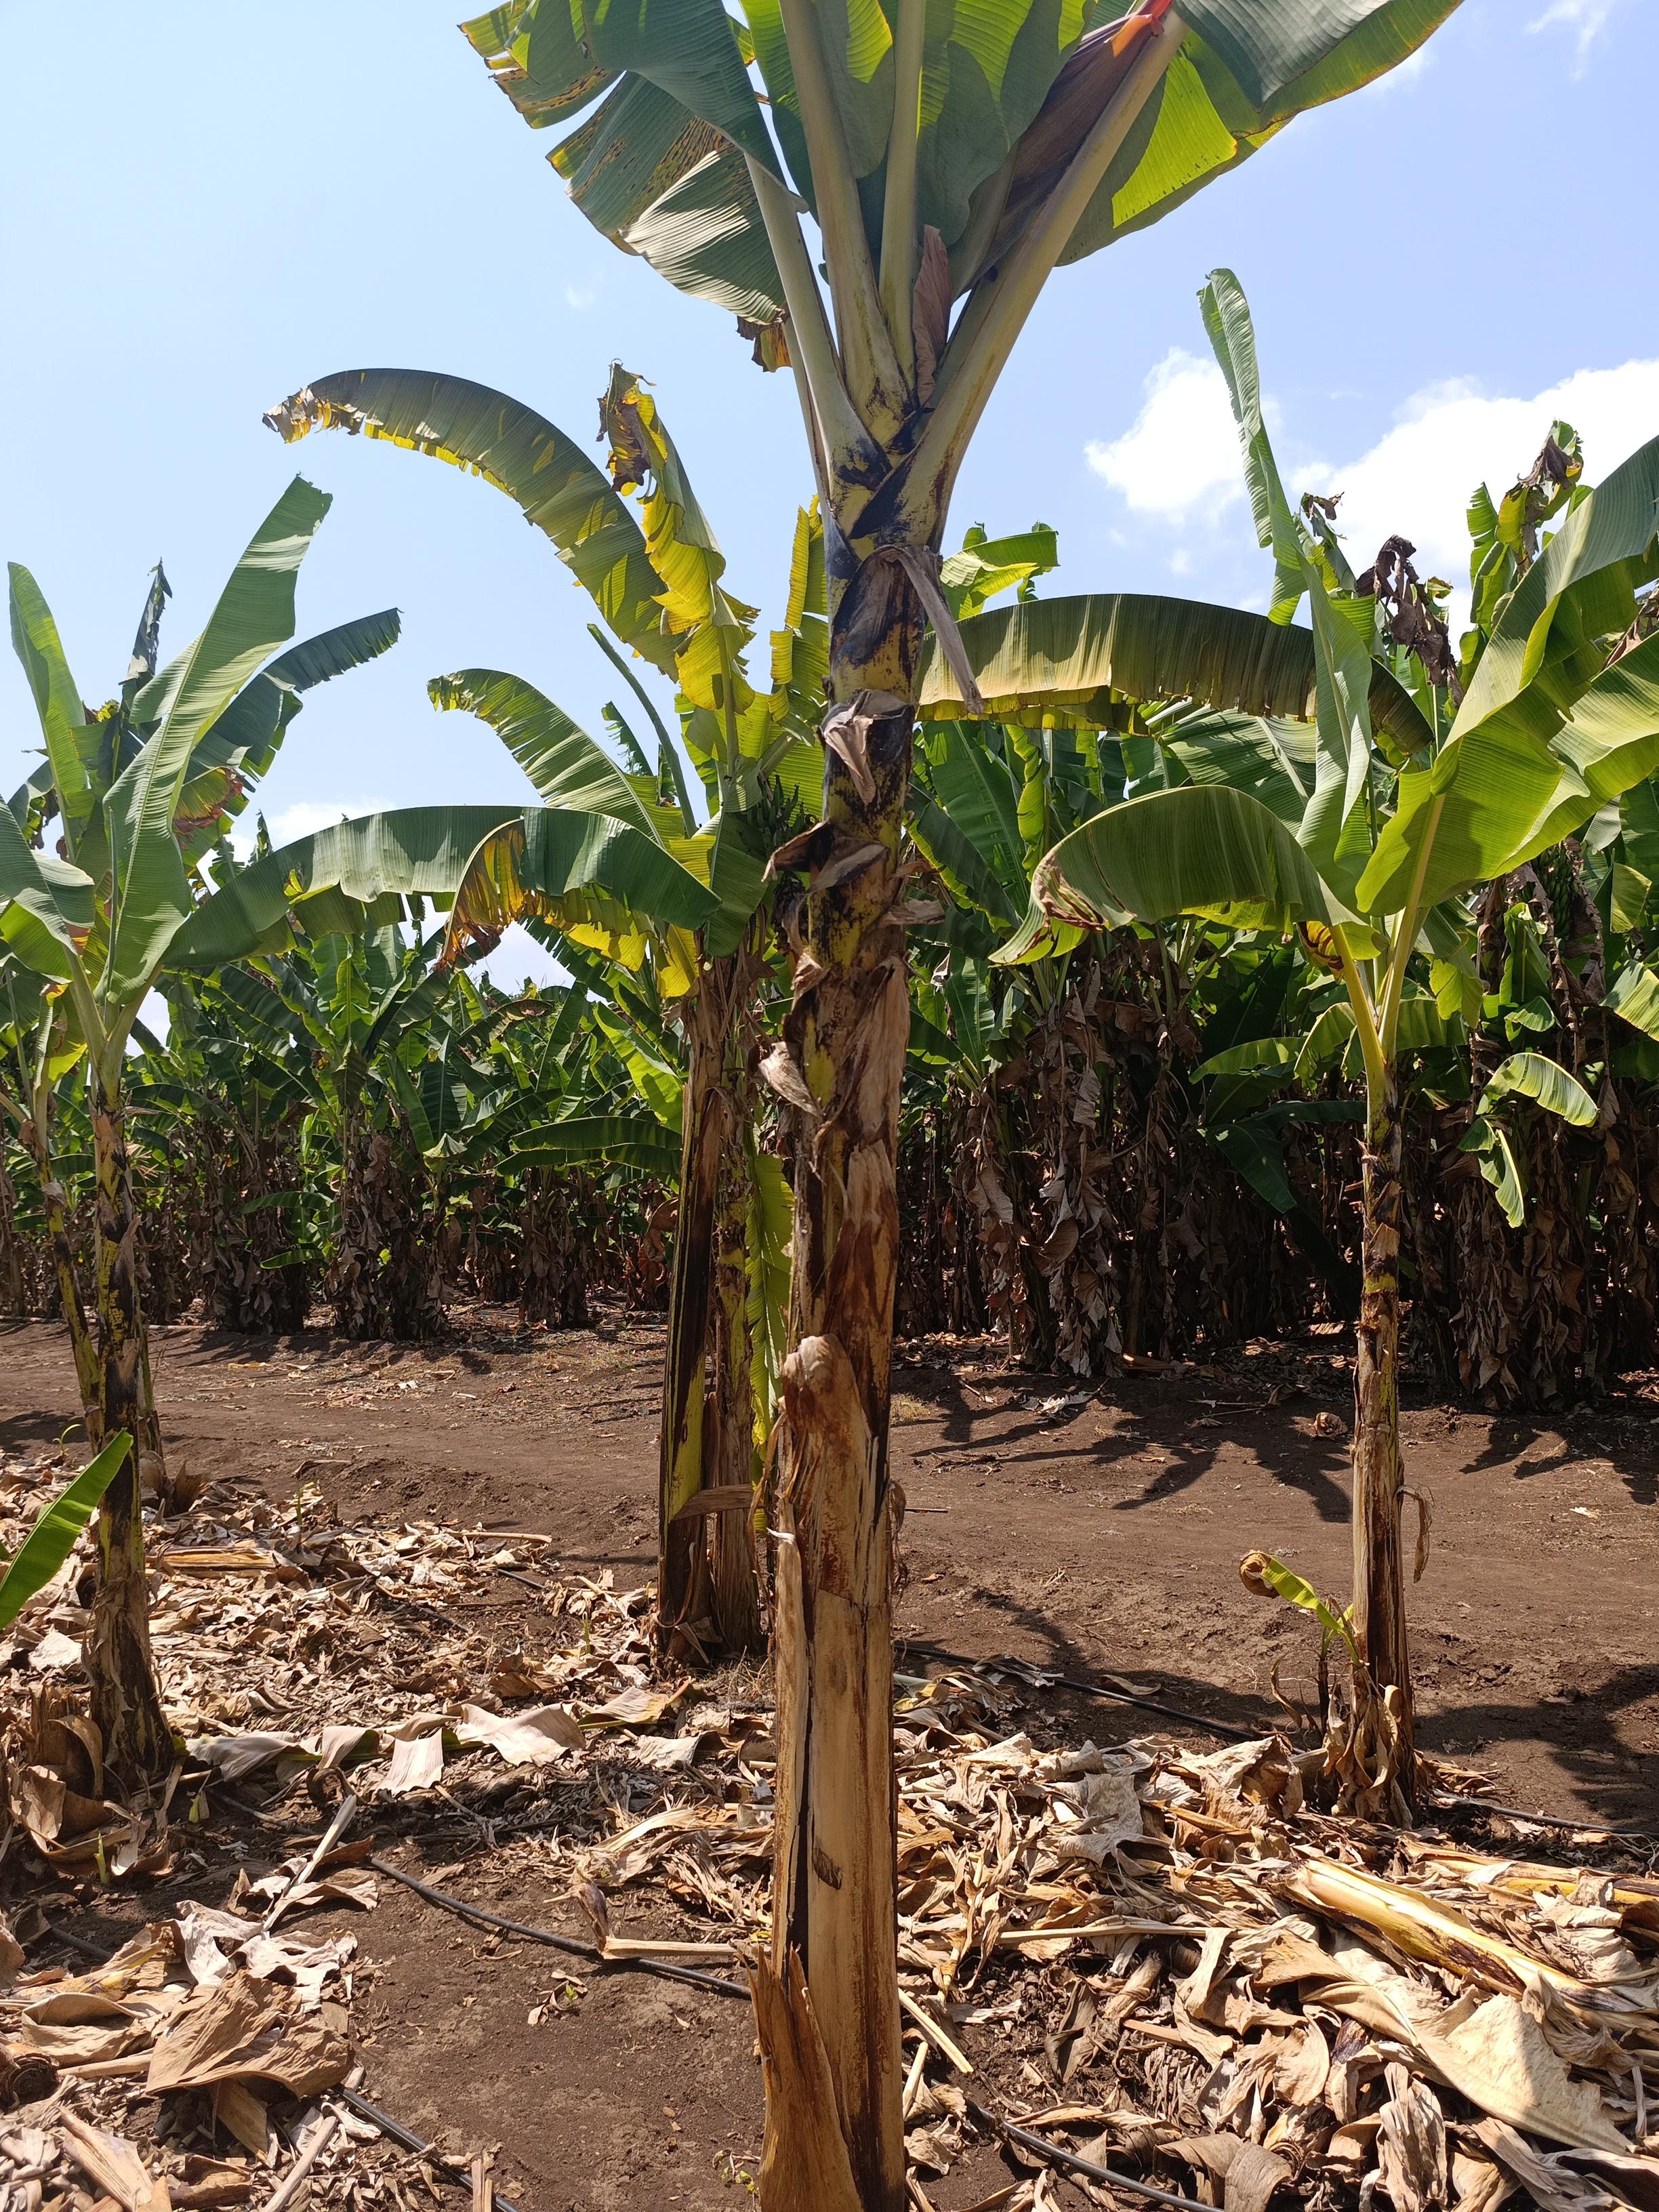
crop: banana
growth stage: flowering
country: Tanzania
